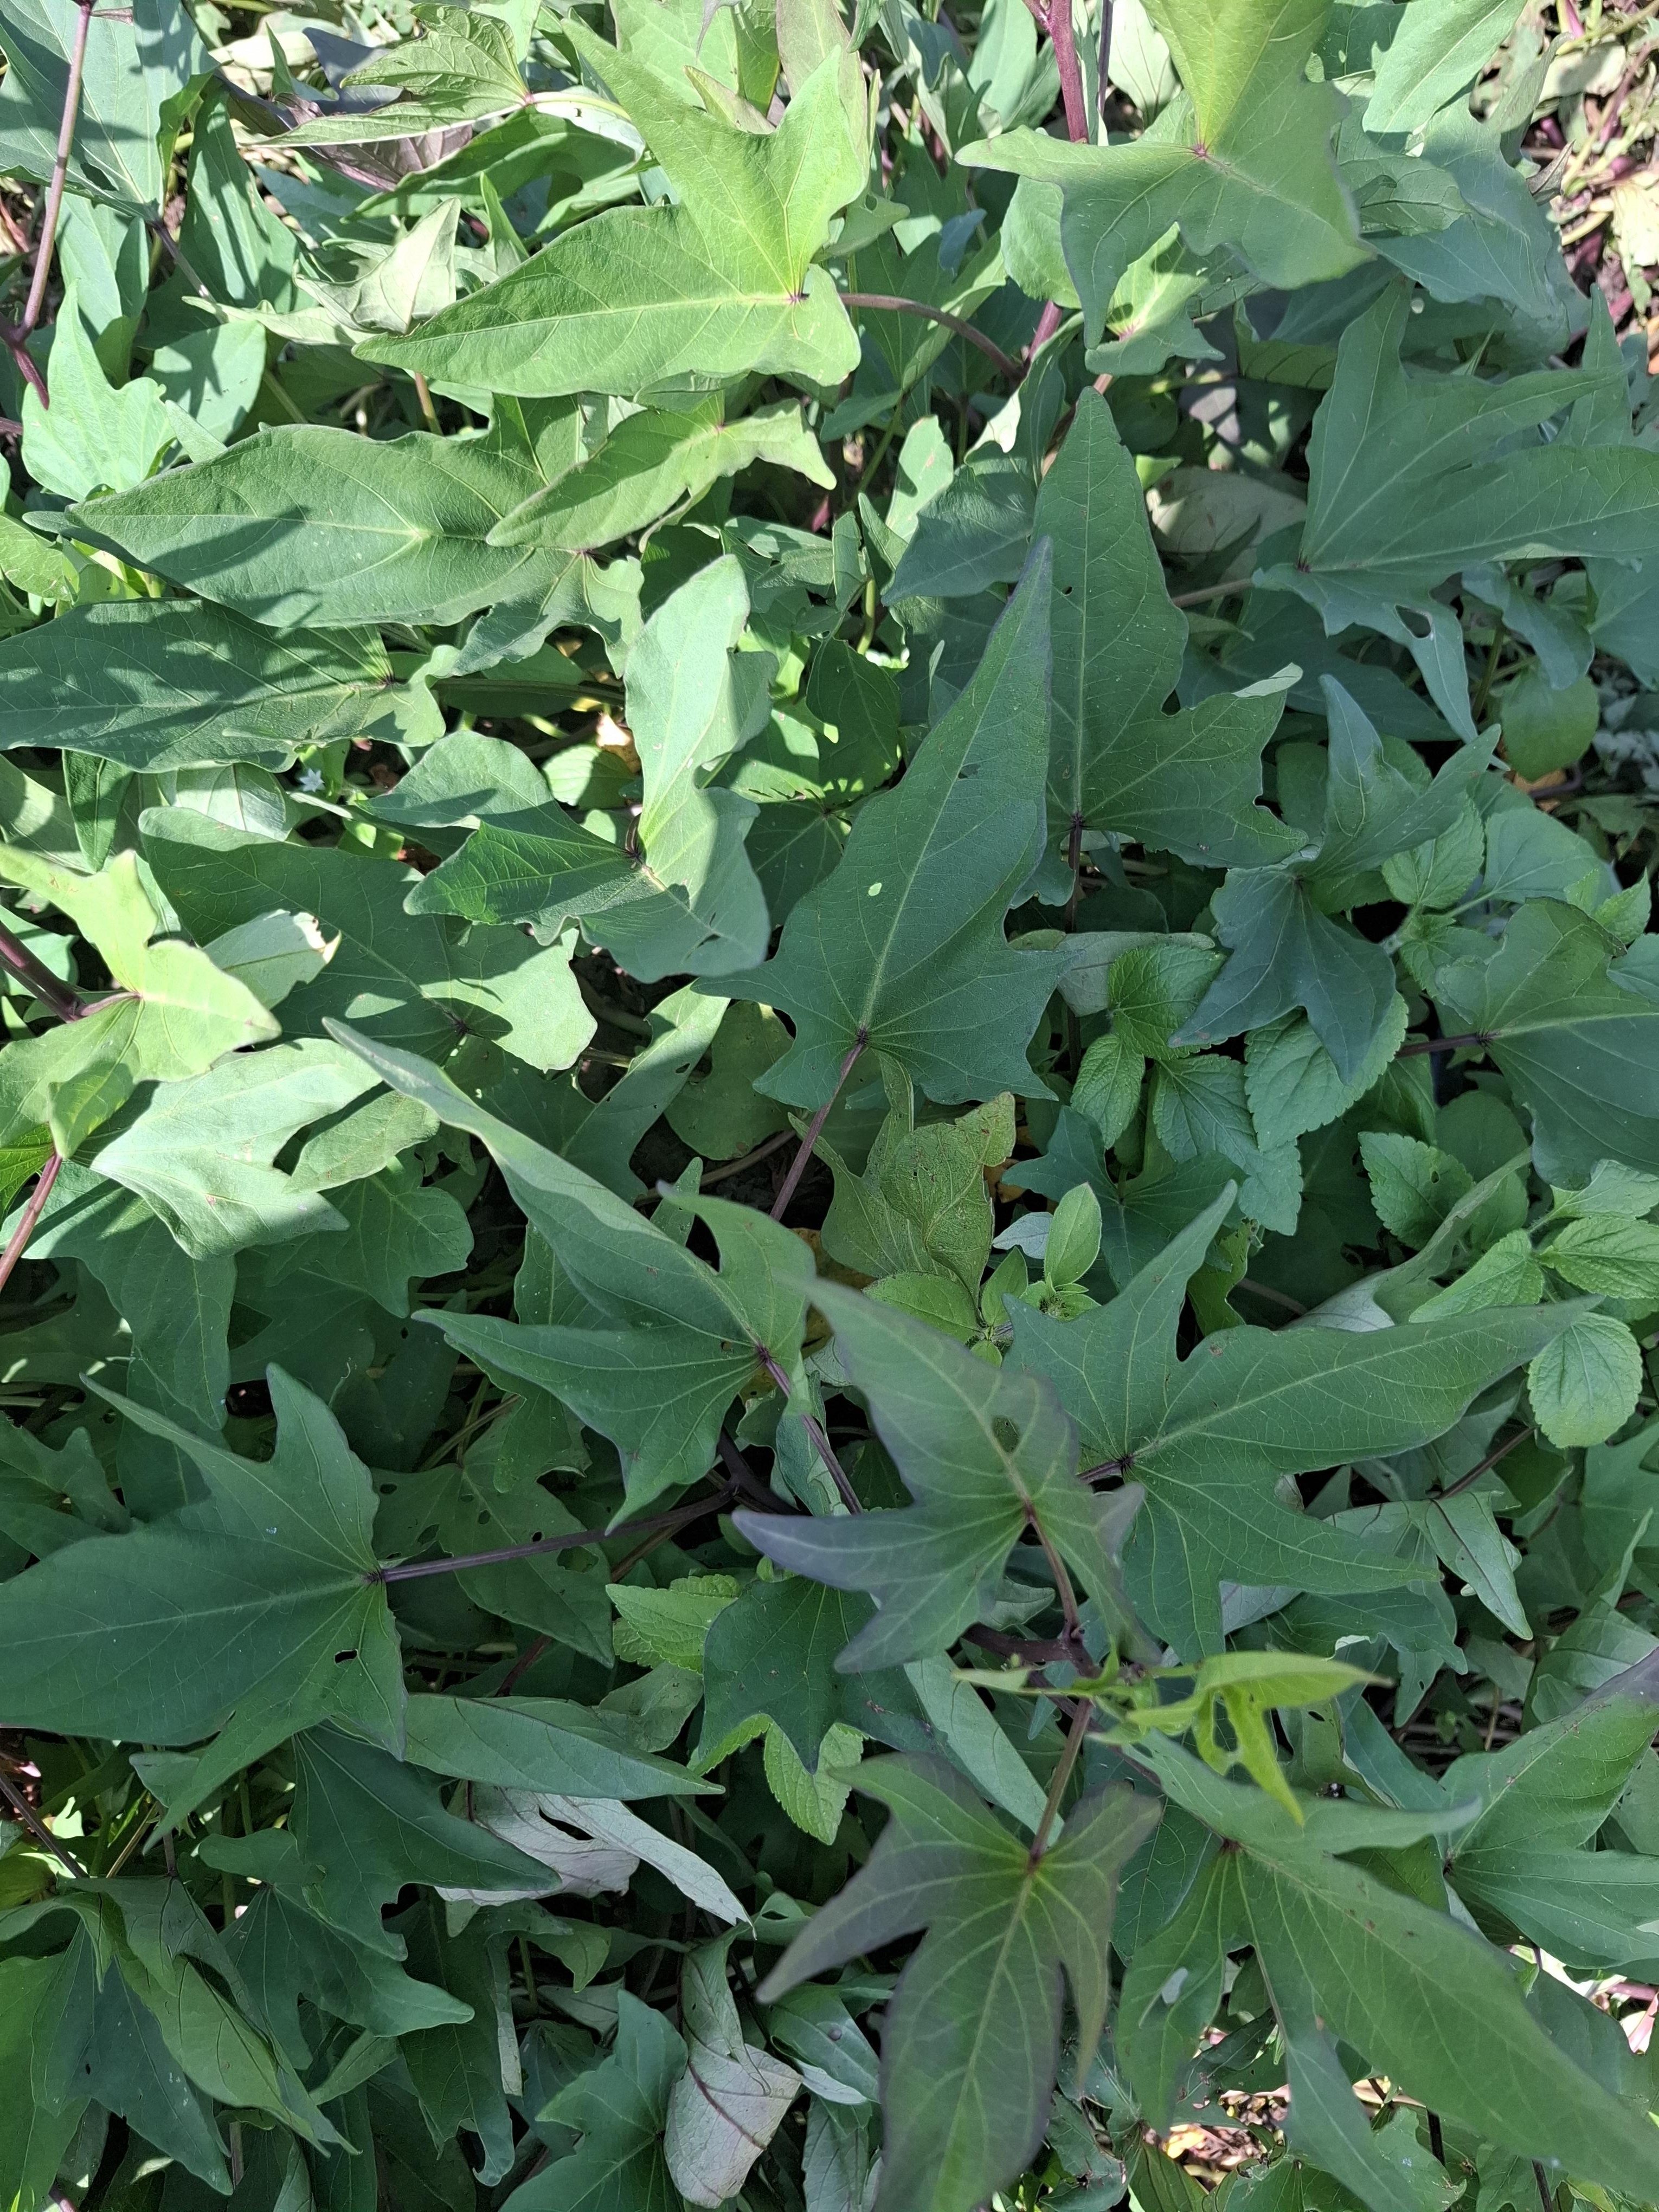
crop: sorghum
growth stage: filling grain
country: Tanzania
